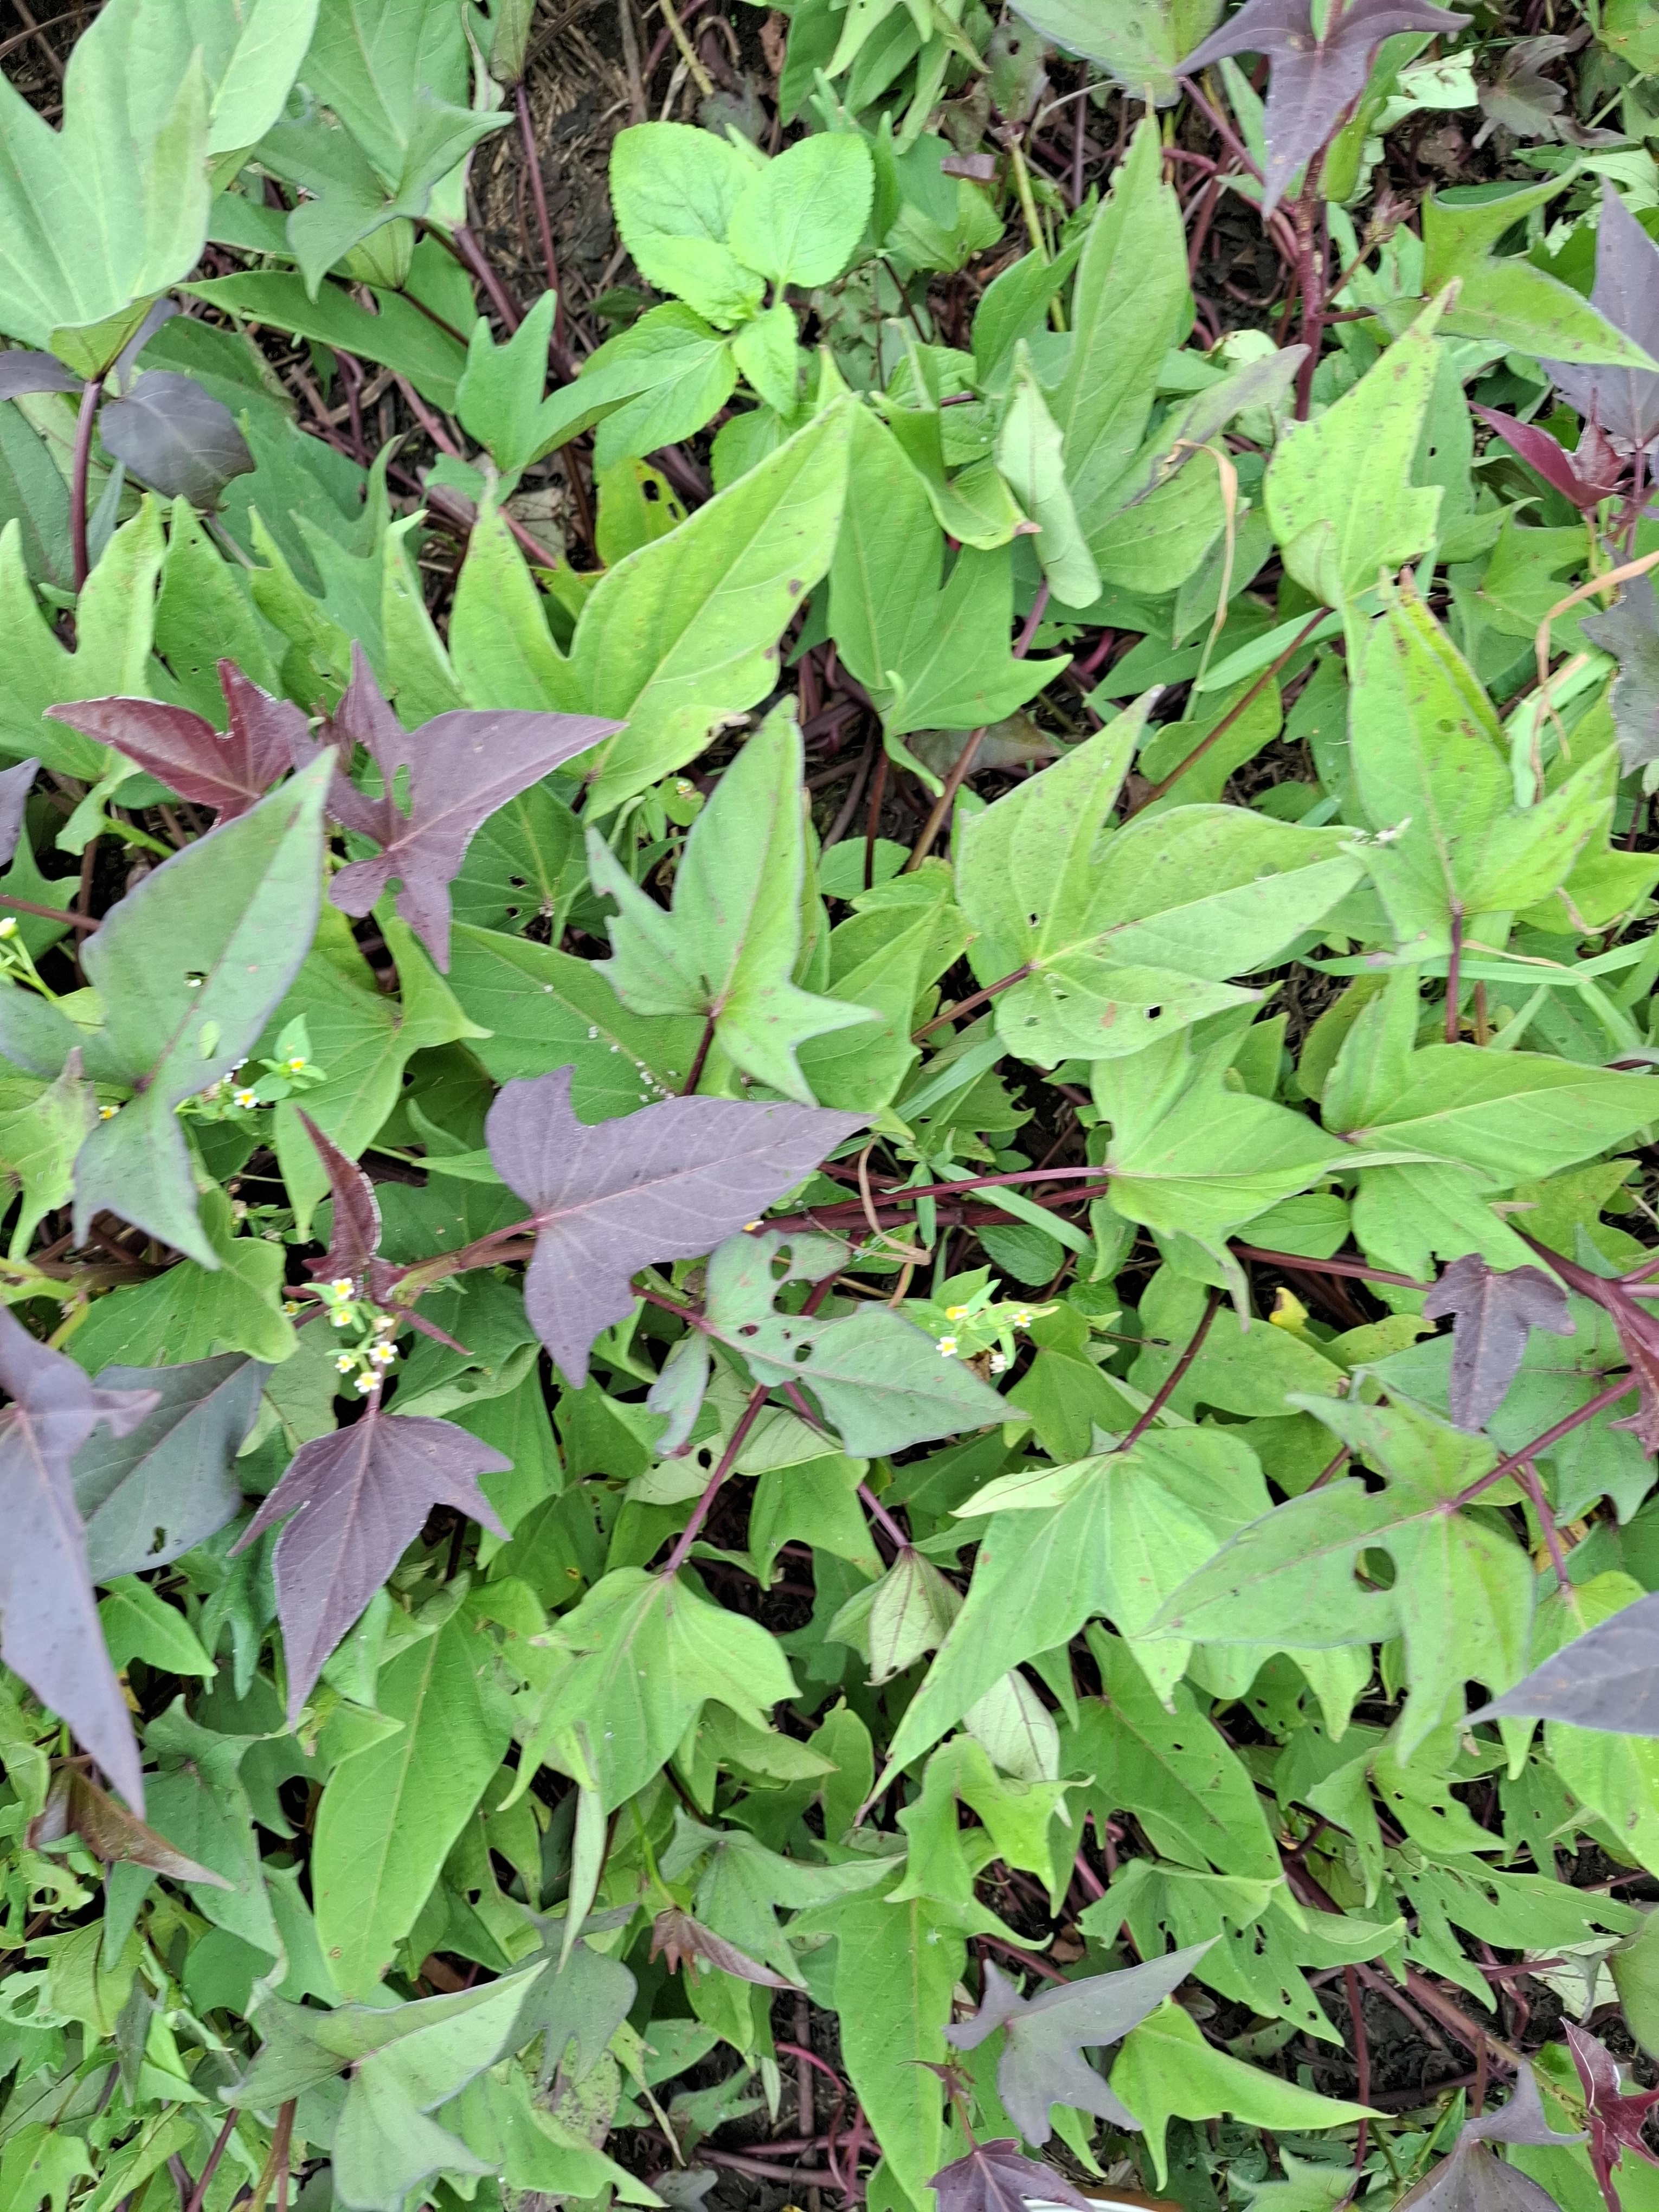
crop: sorghum
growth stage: harvest maturity
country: Tanzania
